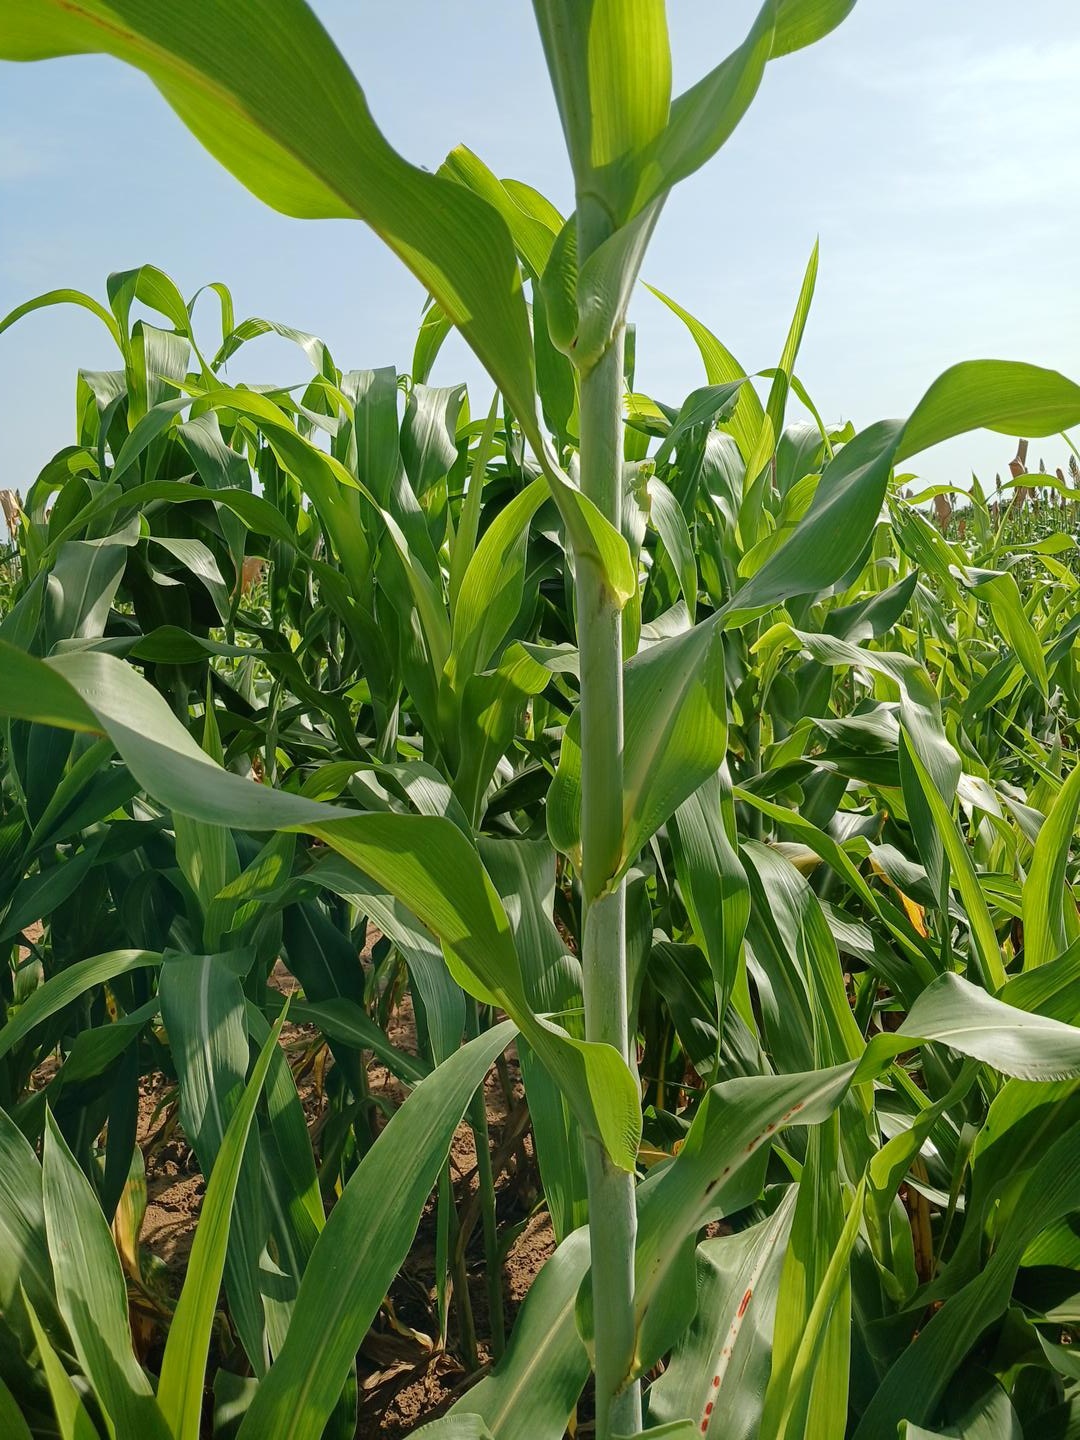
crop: sorghum
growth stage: vegetative
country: Senegal
